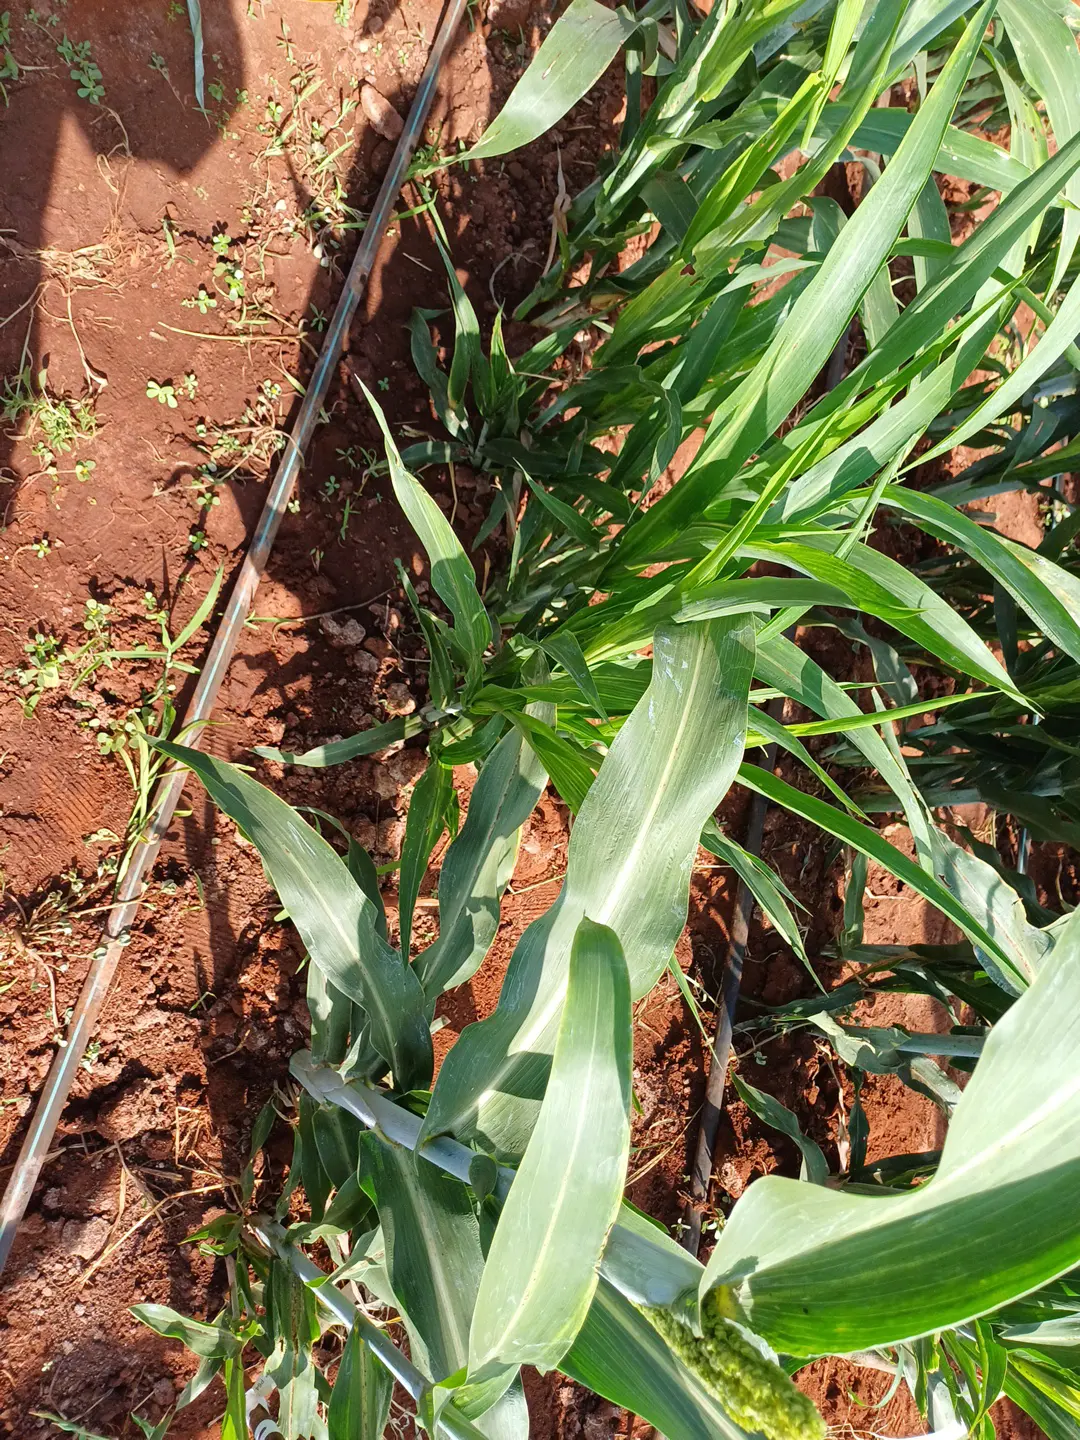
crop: sorghum
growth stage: heading tuber
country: Kenya
